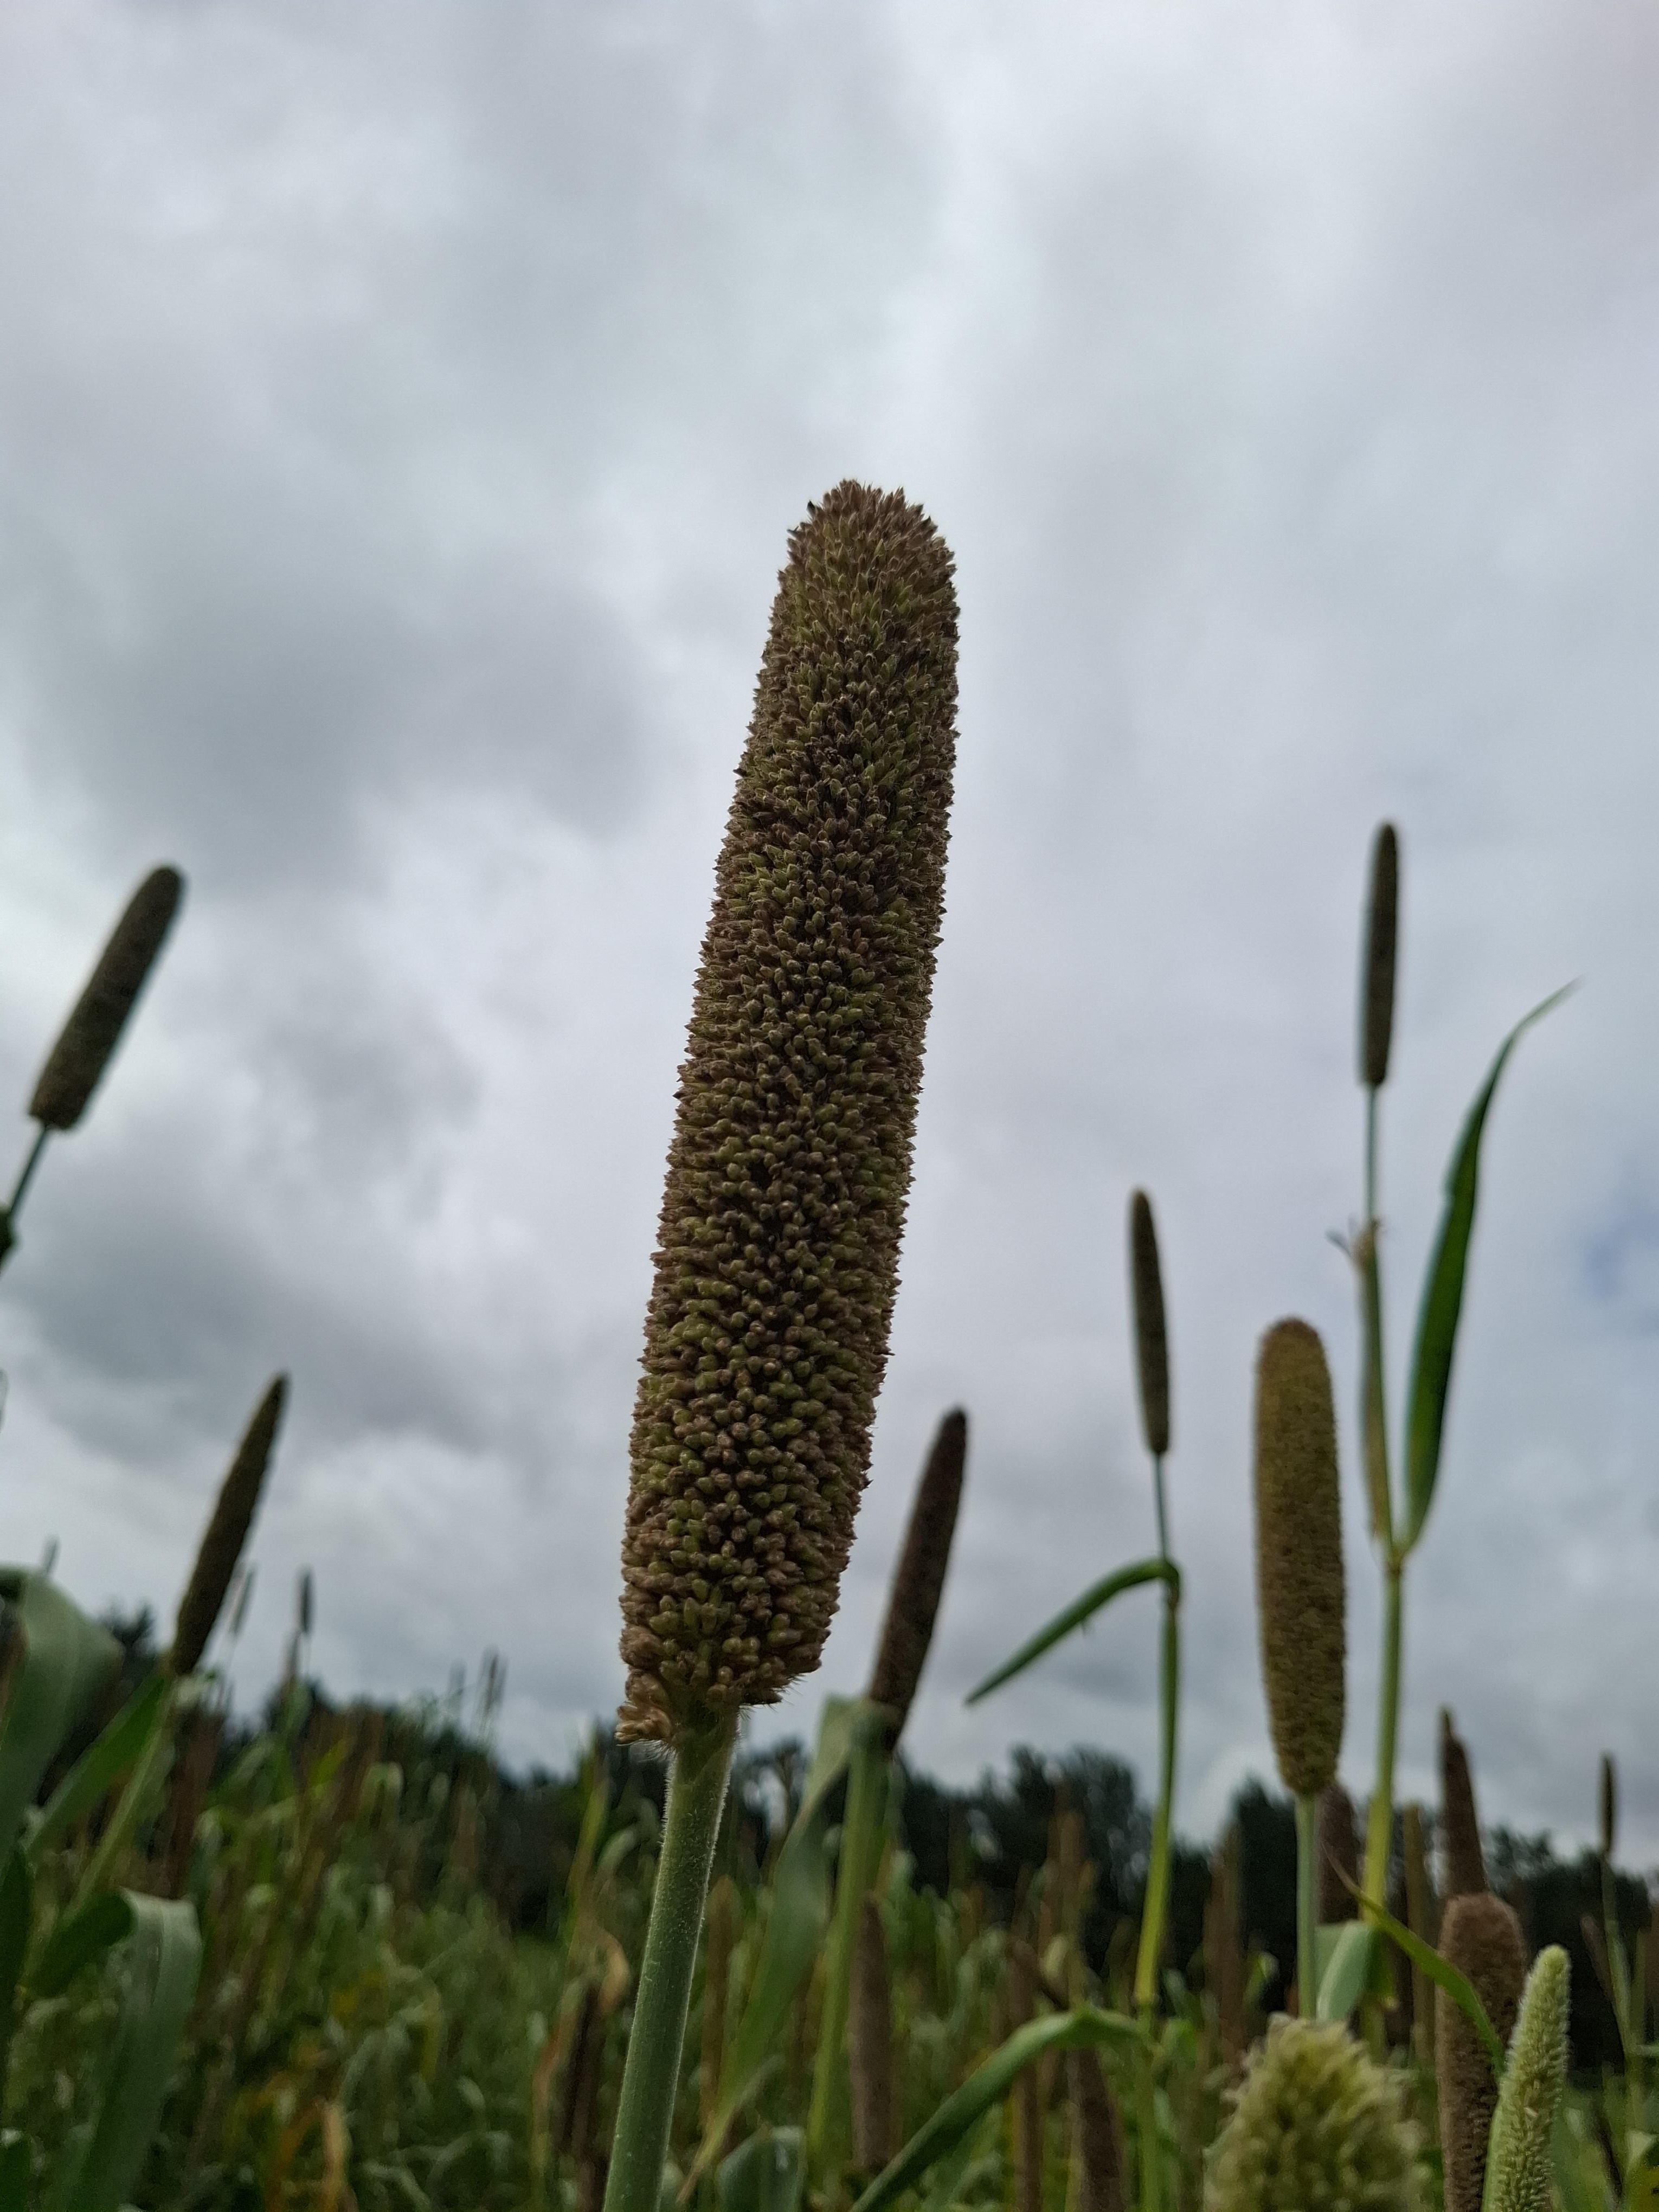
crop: sorghum
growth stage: harvest maturity
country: Tanzania
